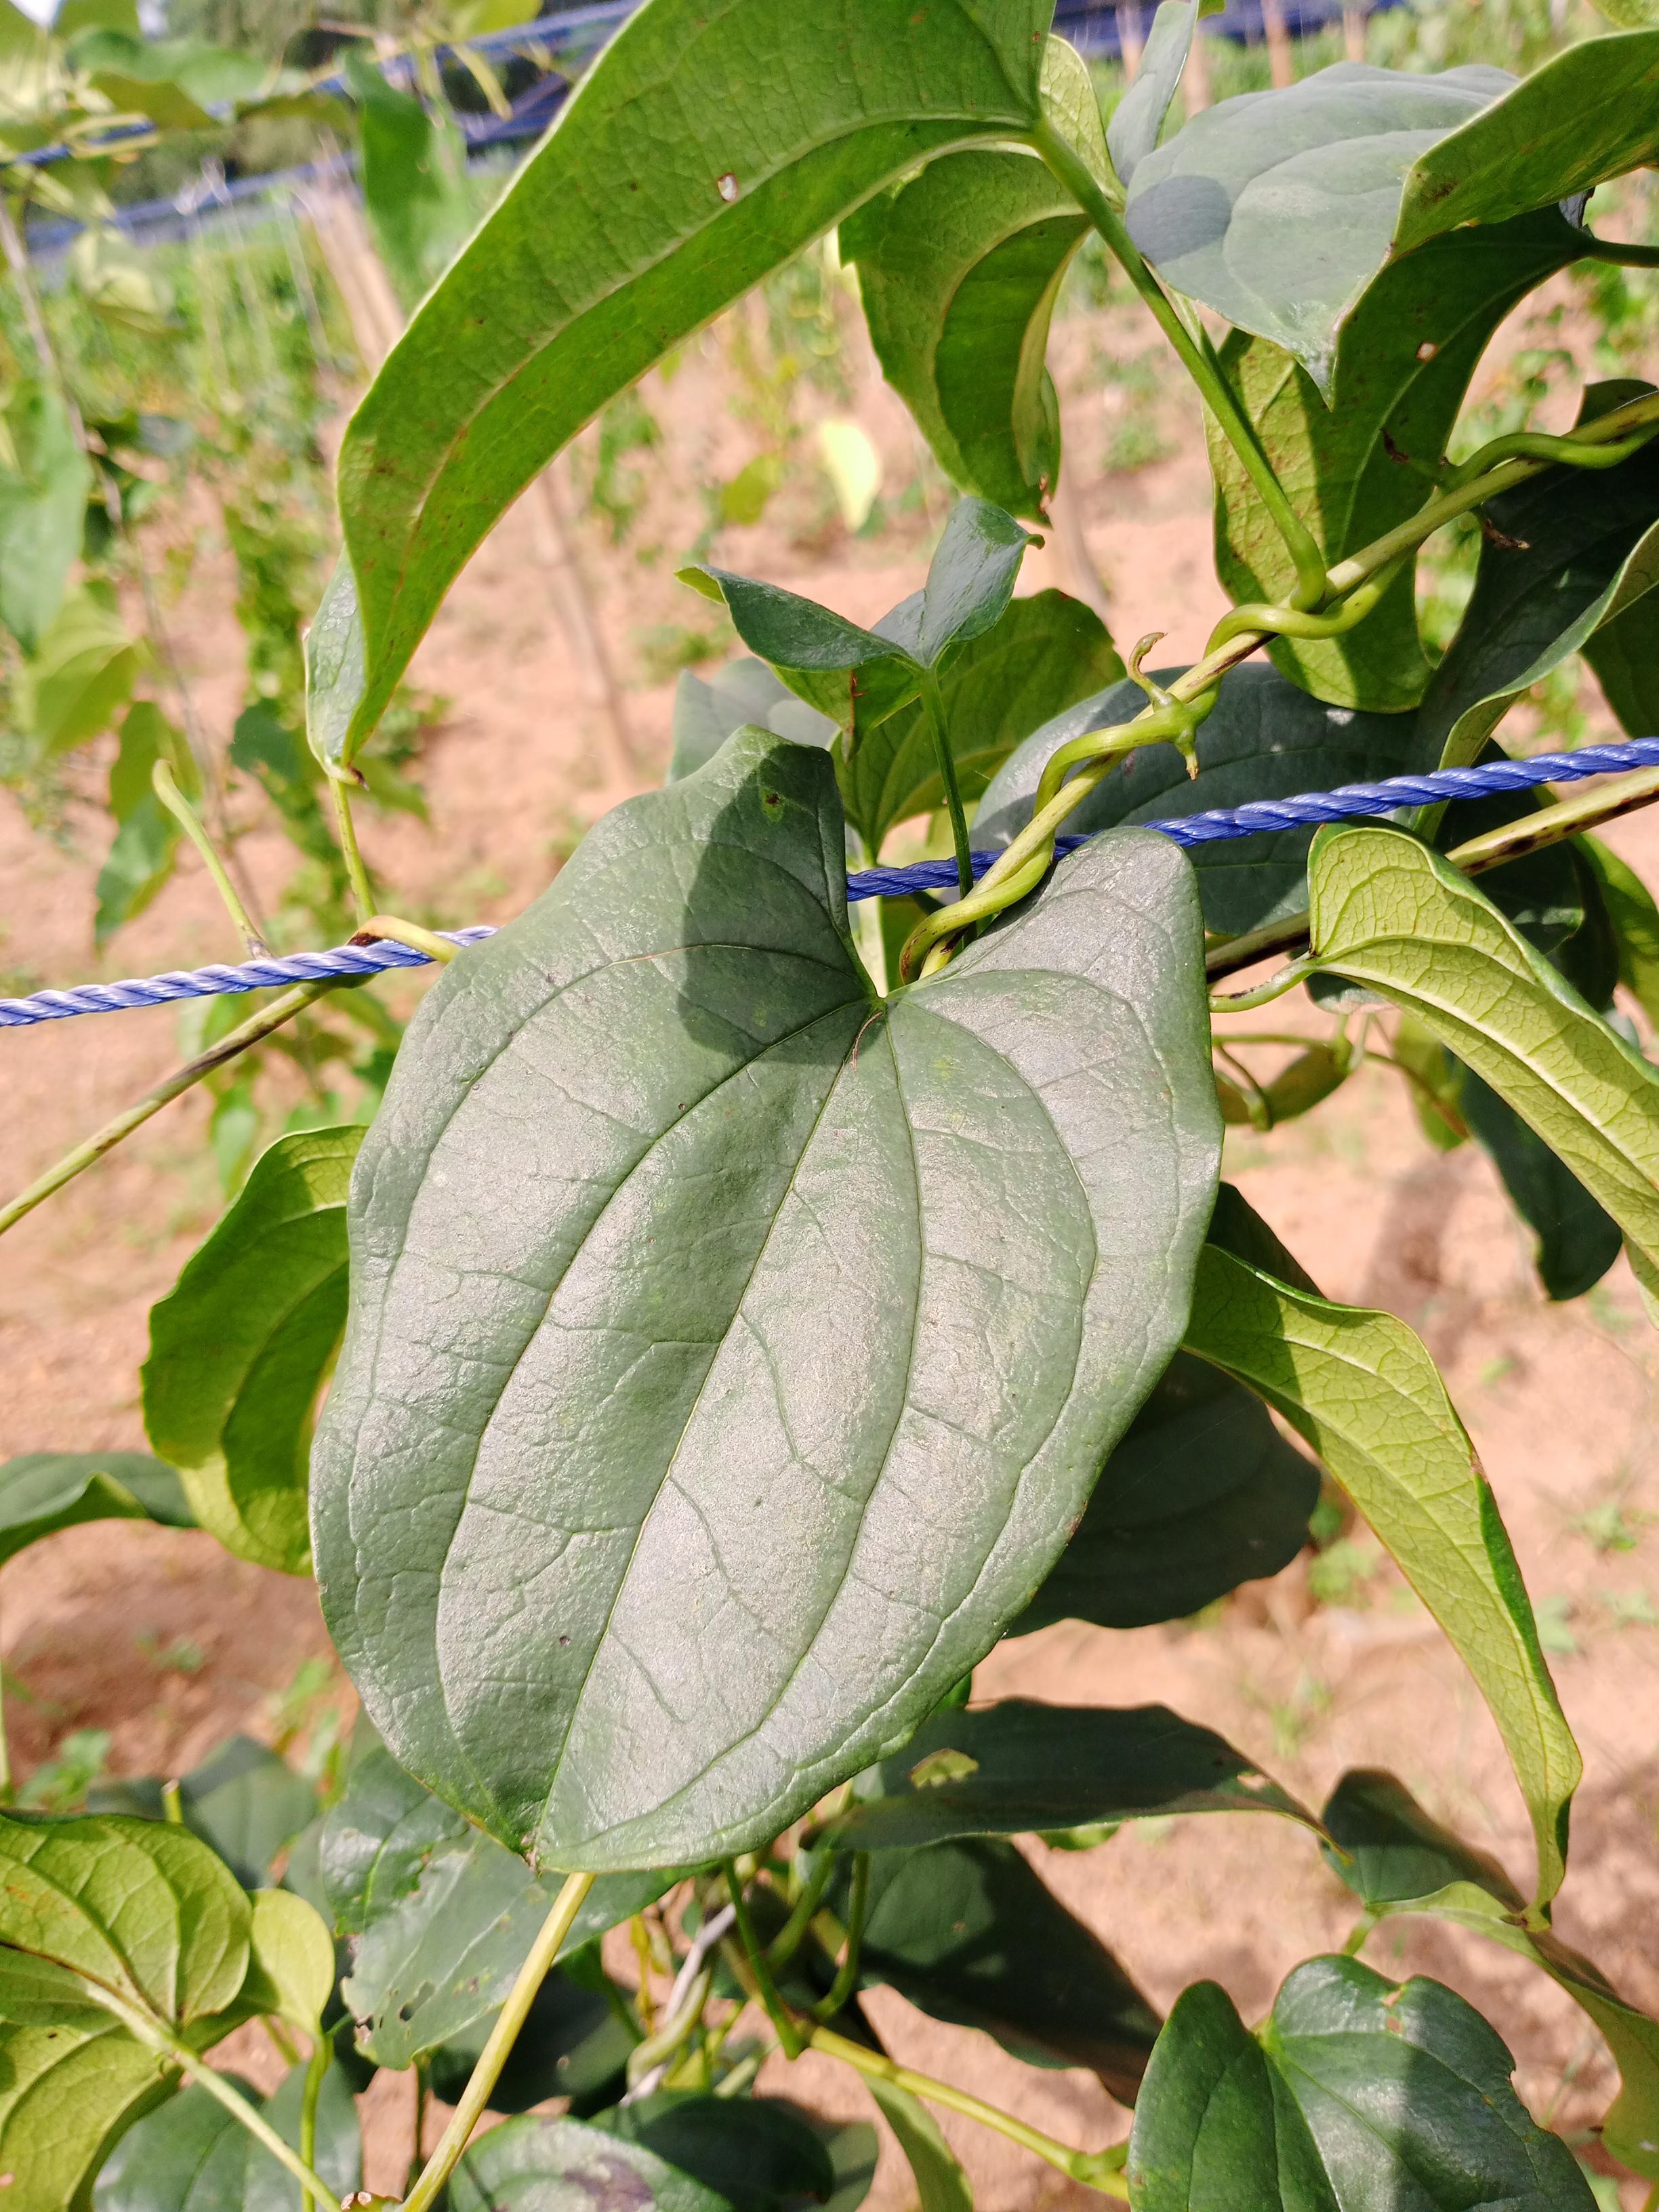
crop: yam
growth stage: vegetative
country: Nigeria
